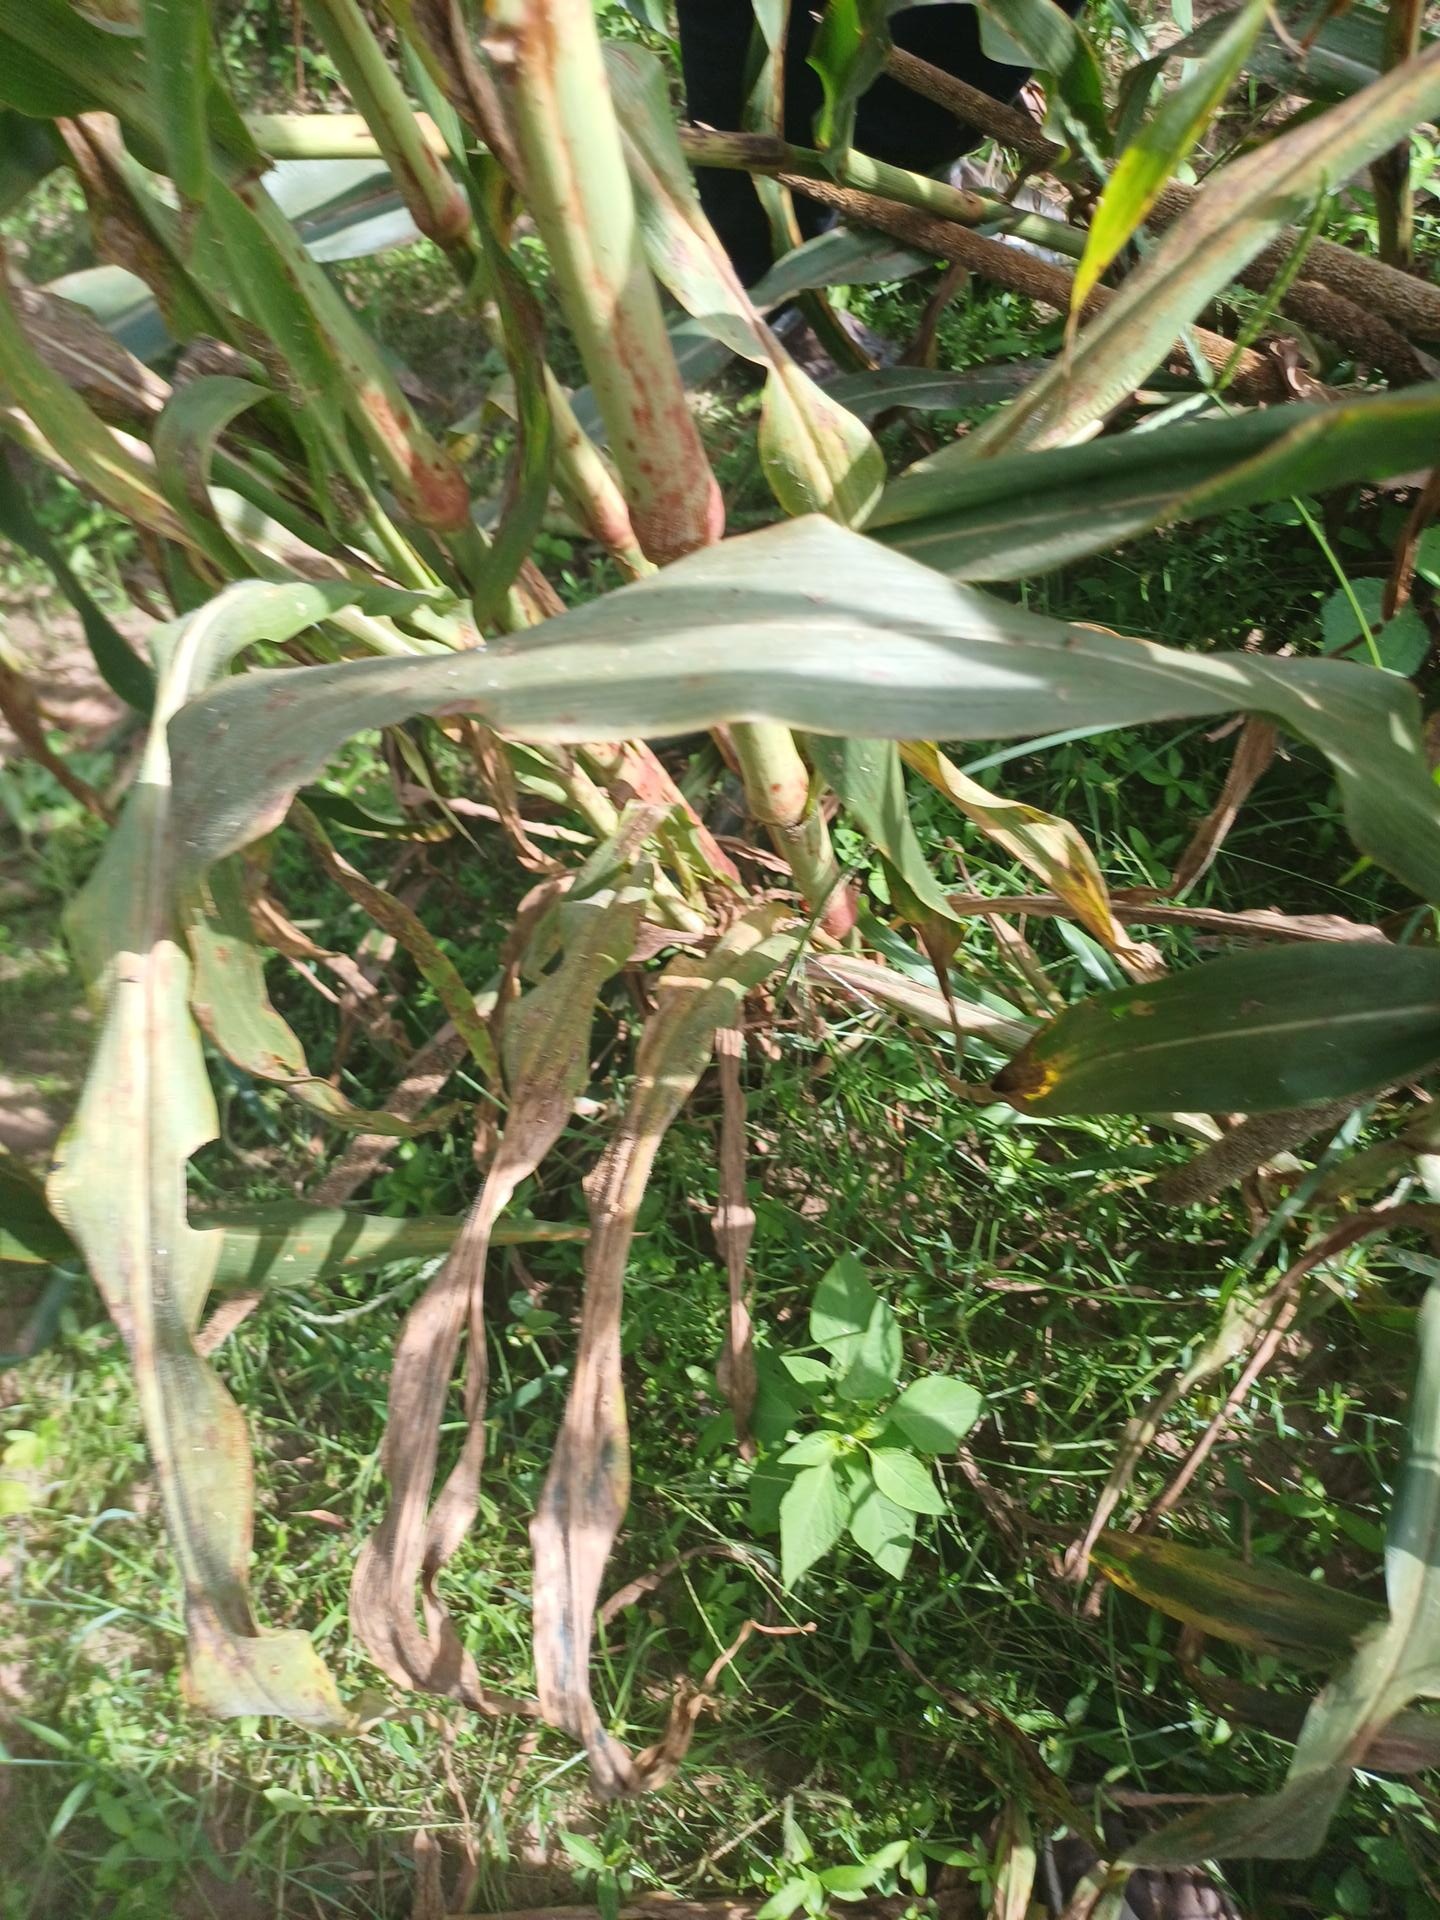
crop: pearl millet
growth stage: filling grain
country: Senegal
